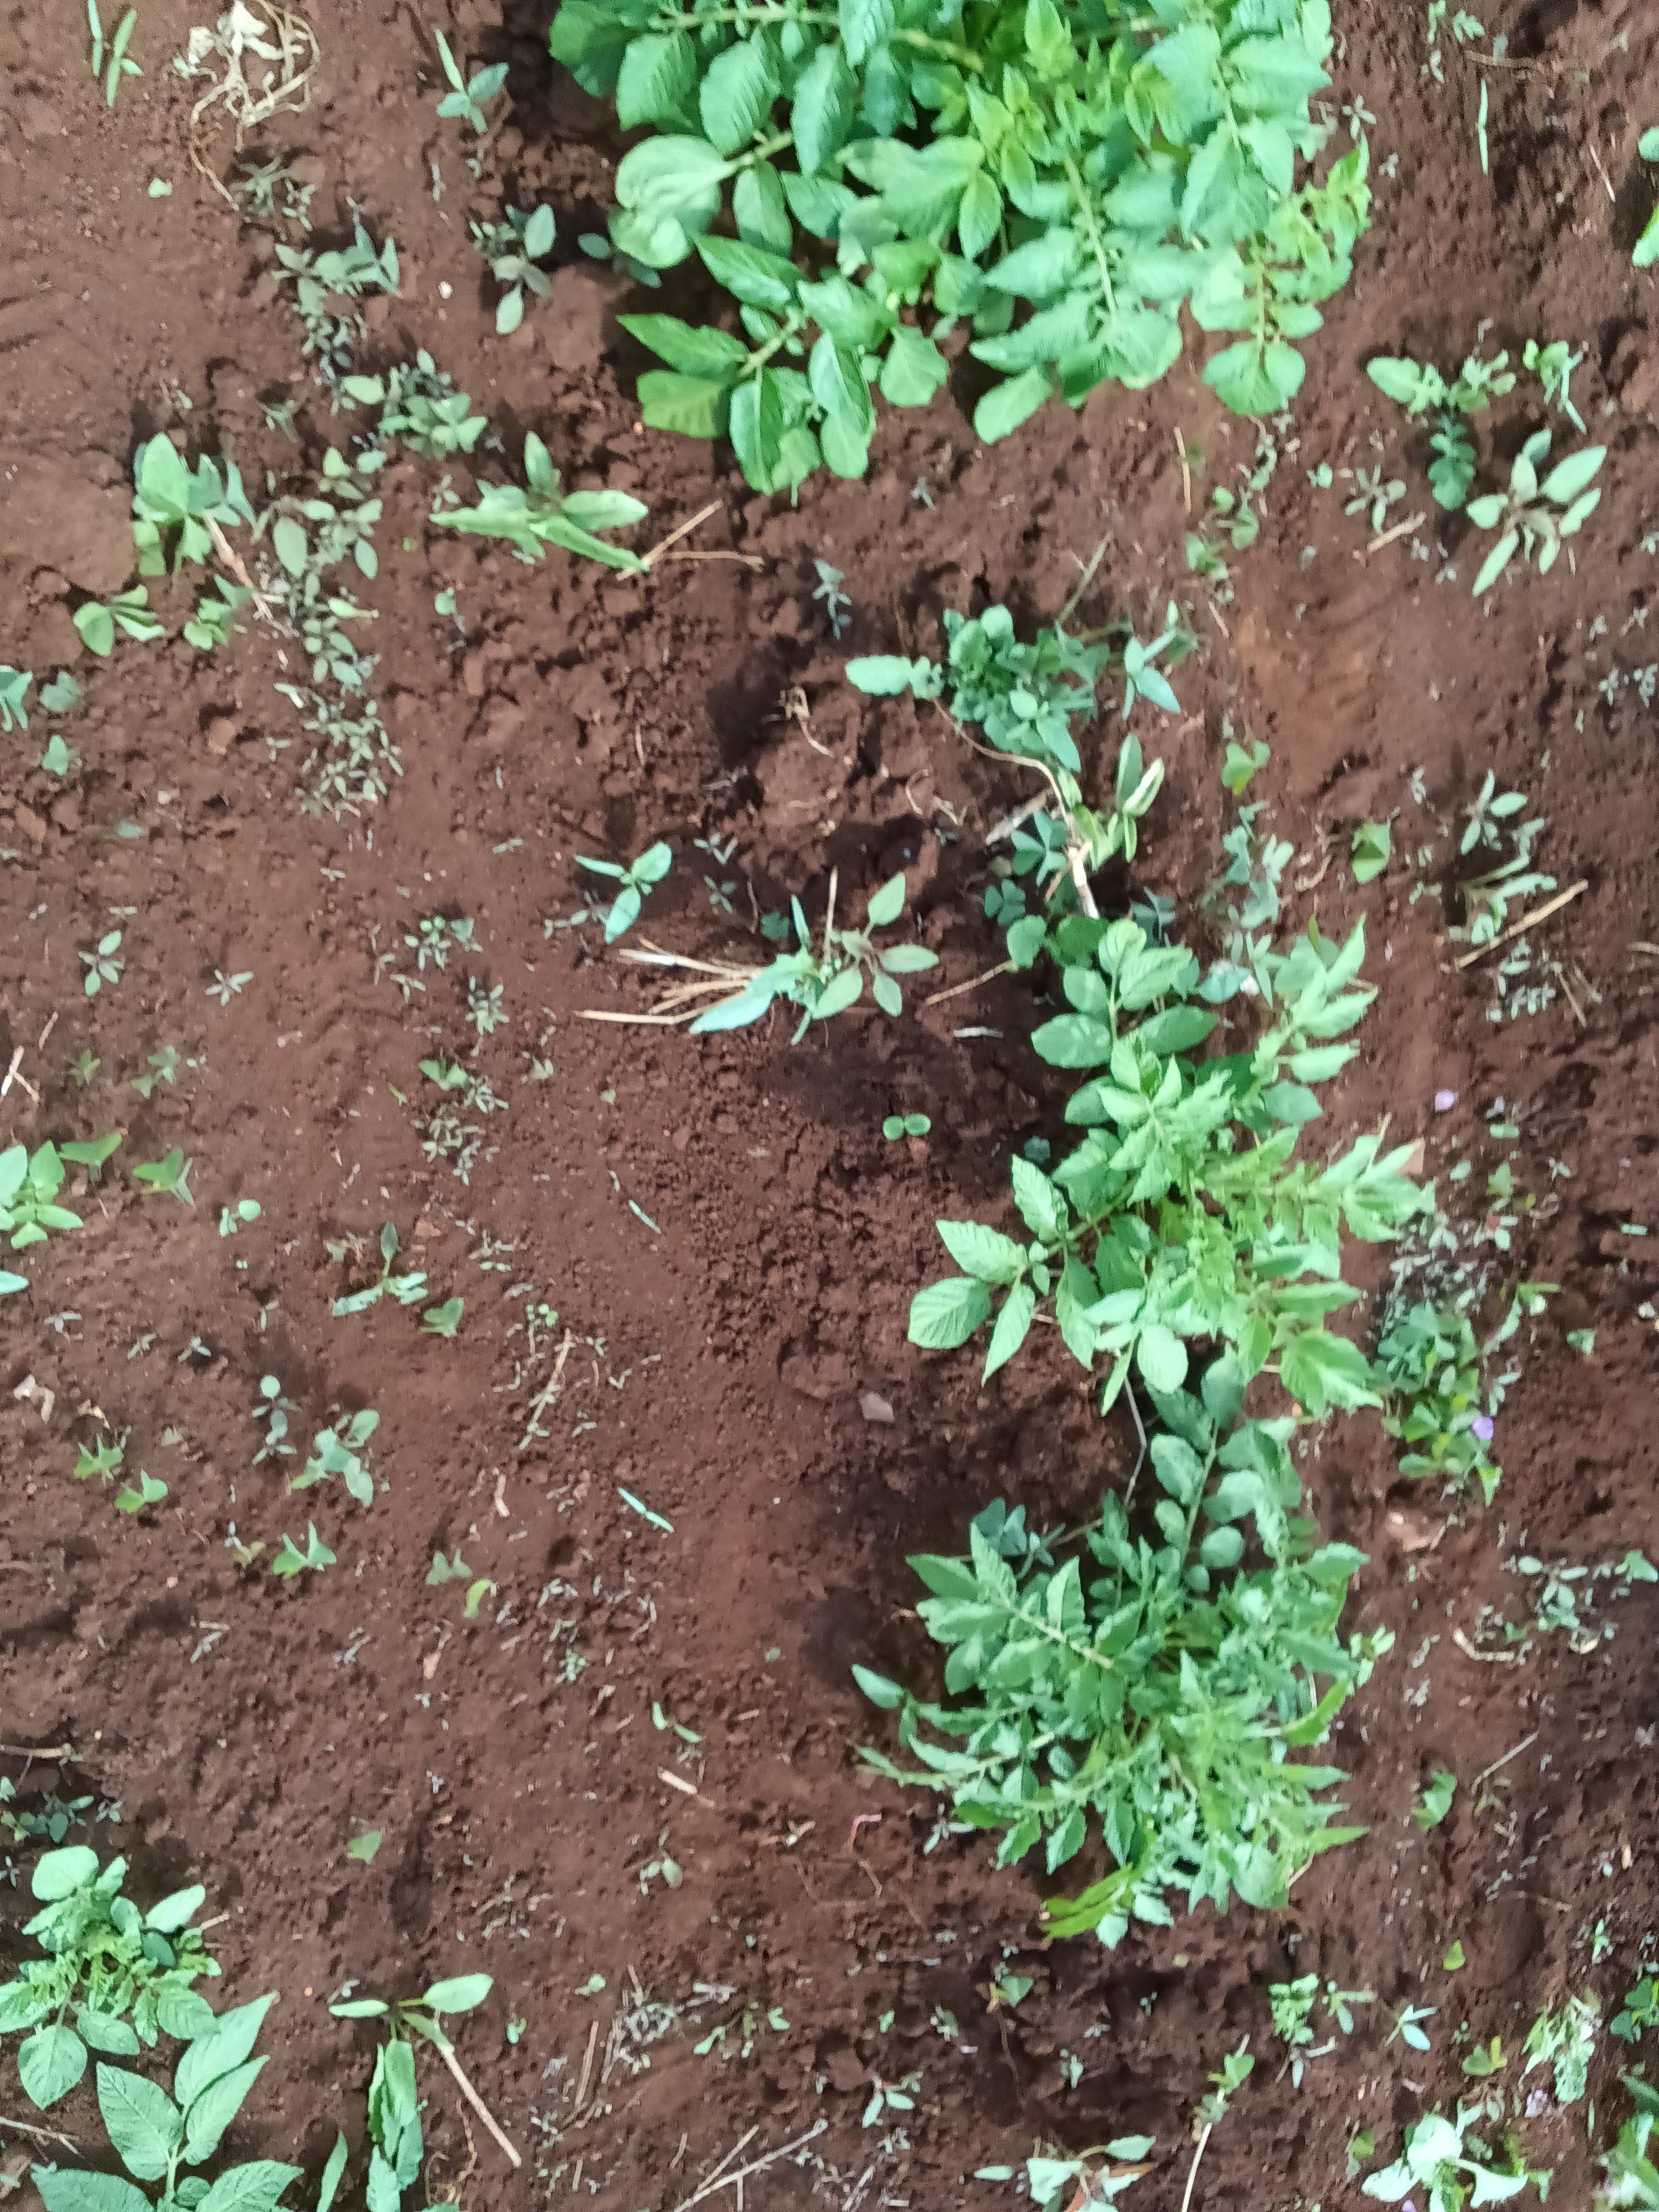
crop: potato
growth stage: vegetative
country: Kenya
